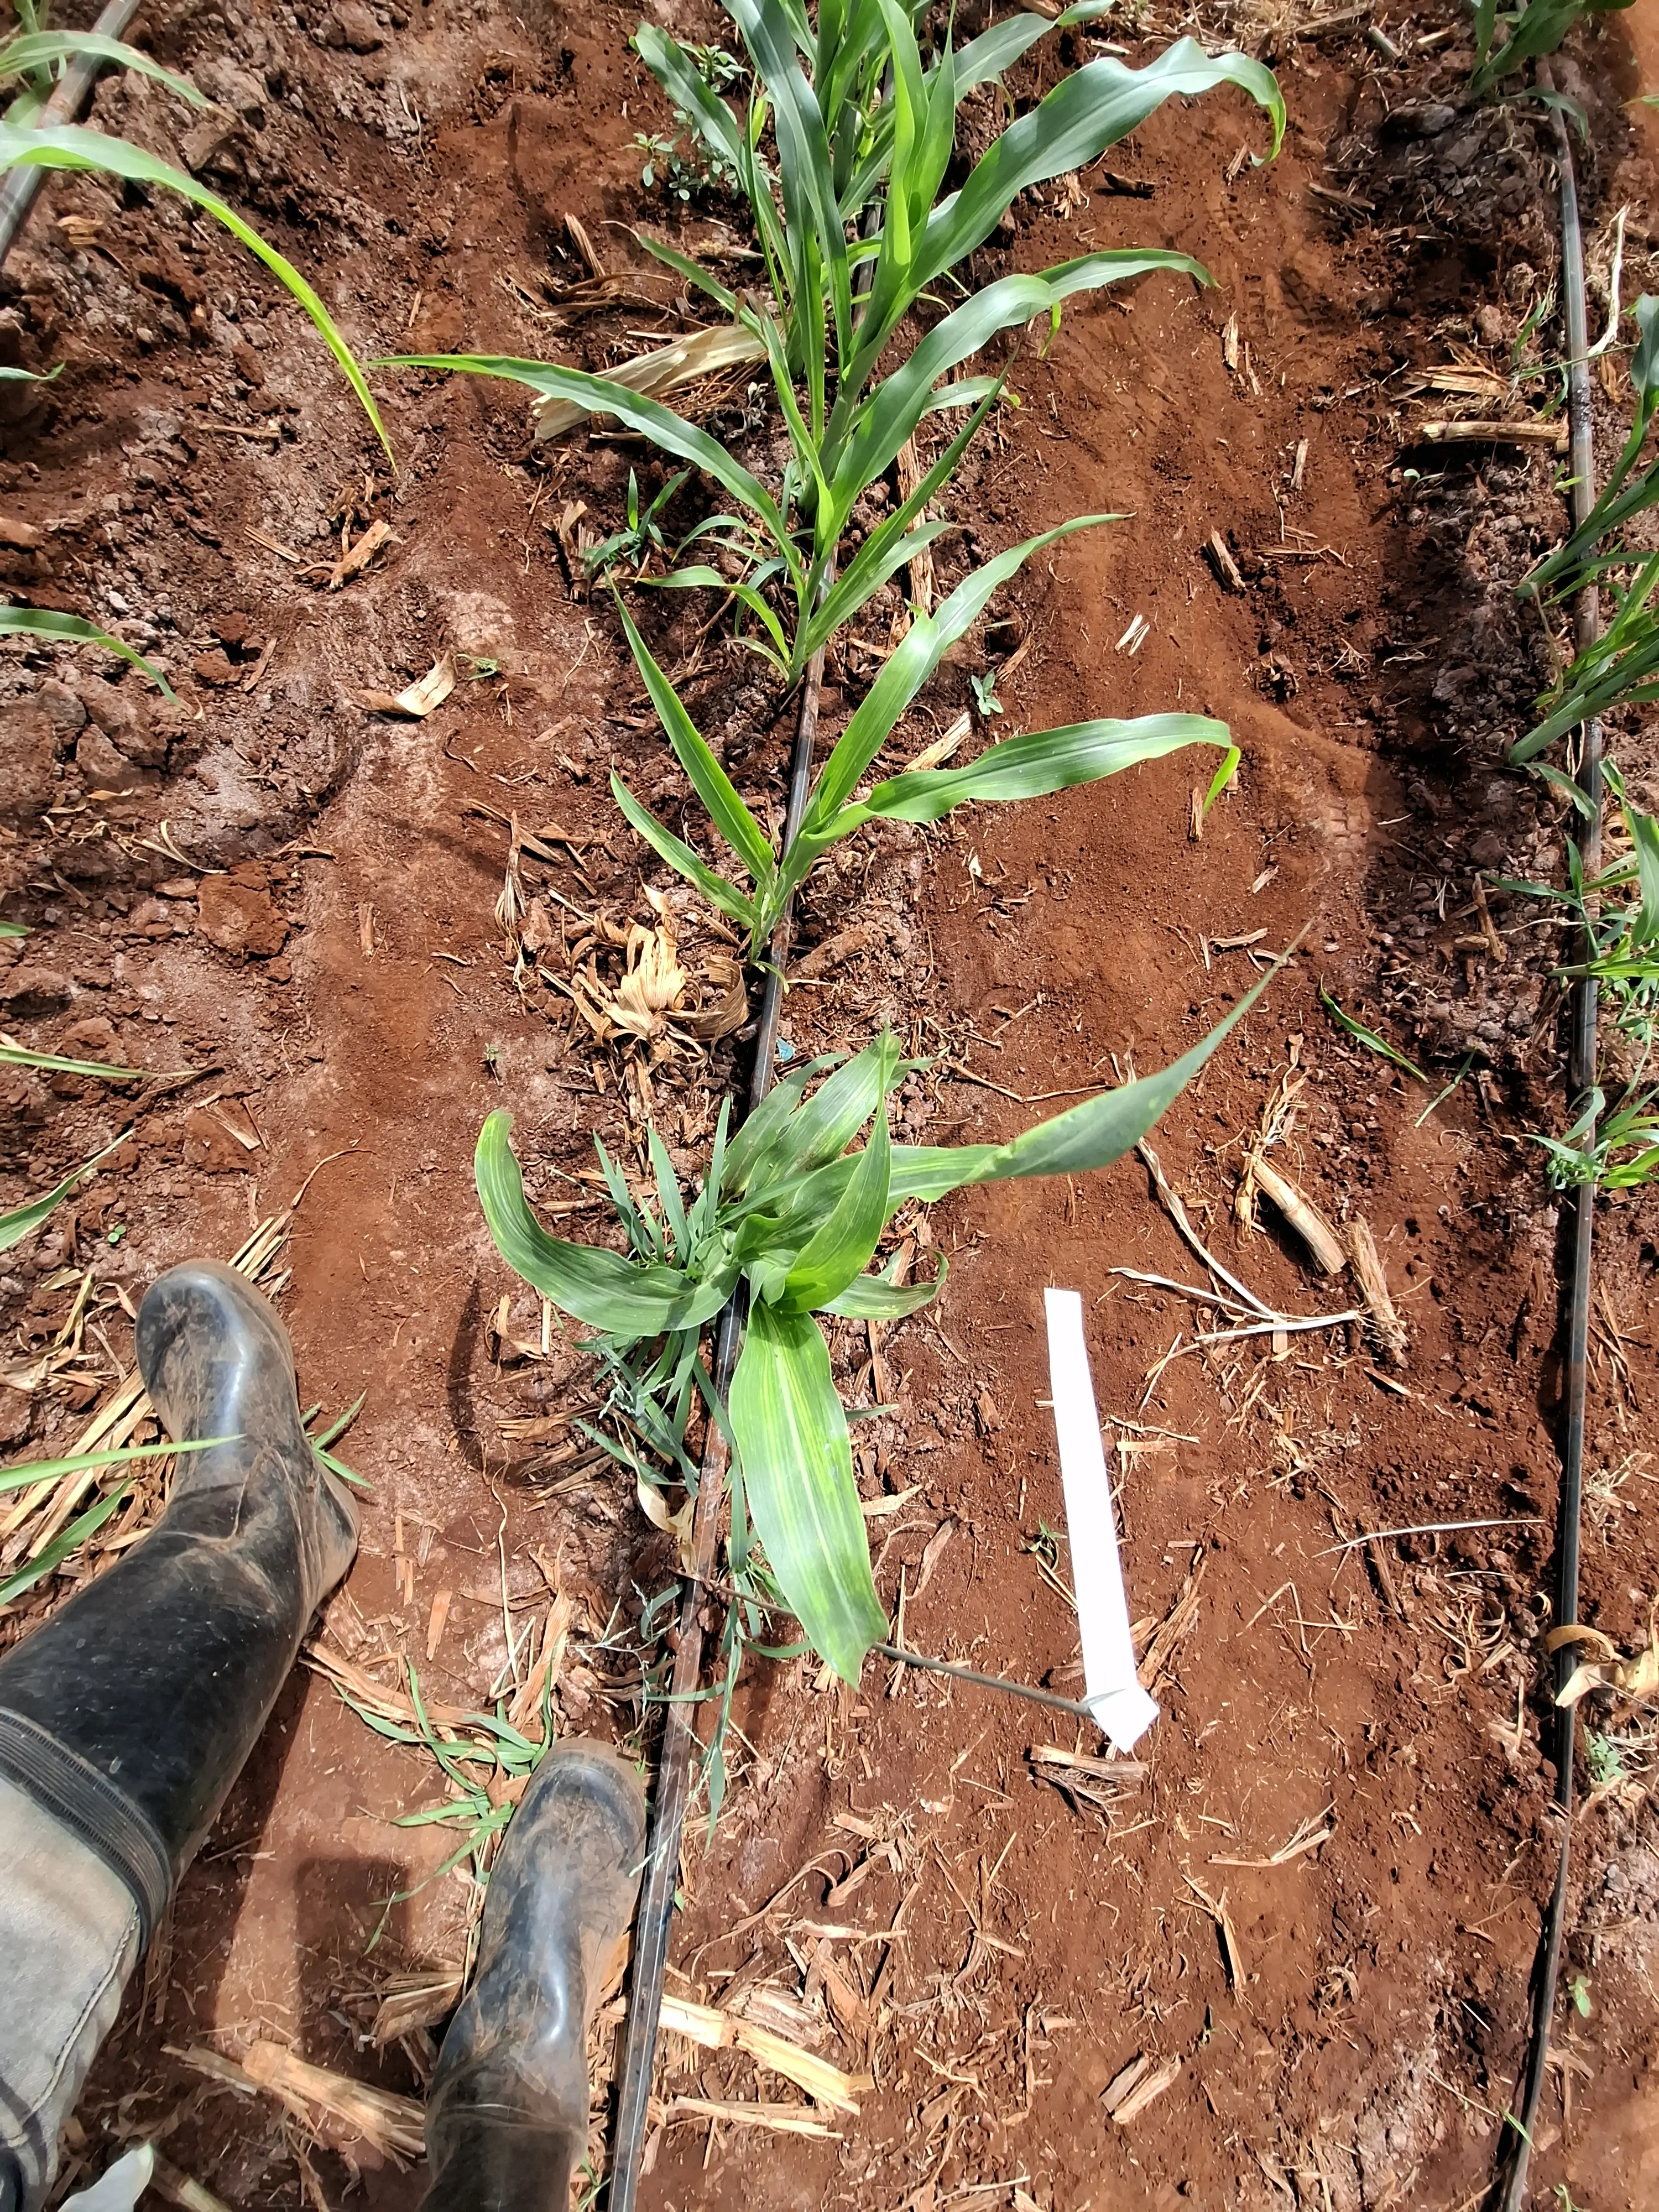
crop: sorghum
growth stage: vegetative
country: Kenya
